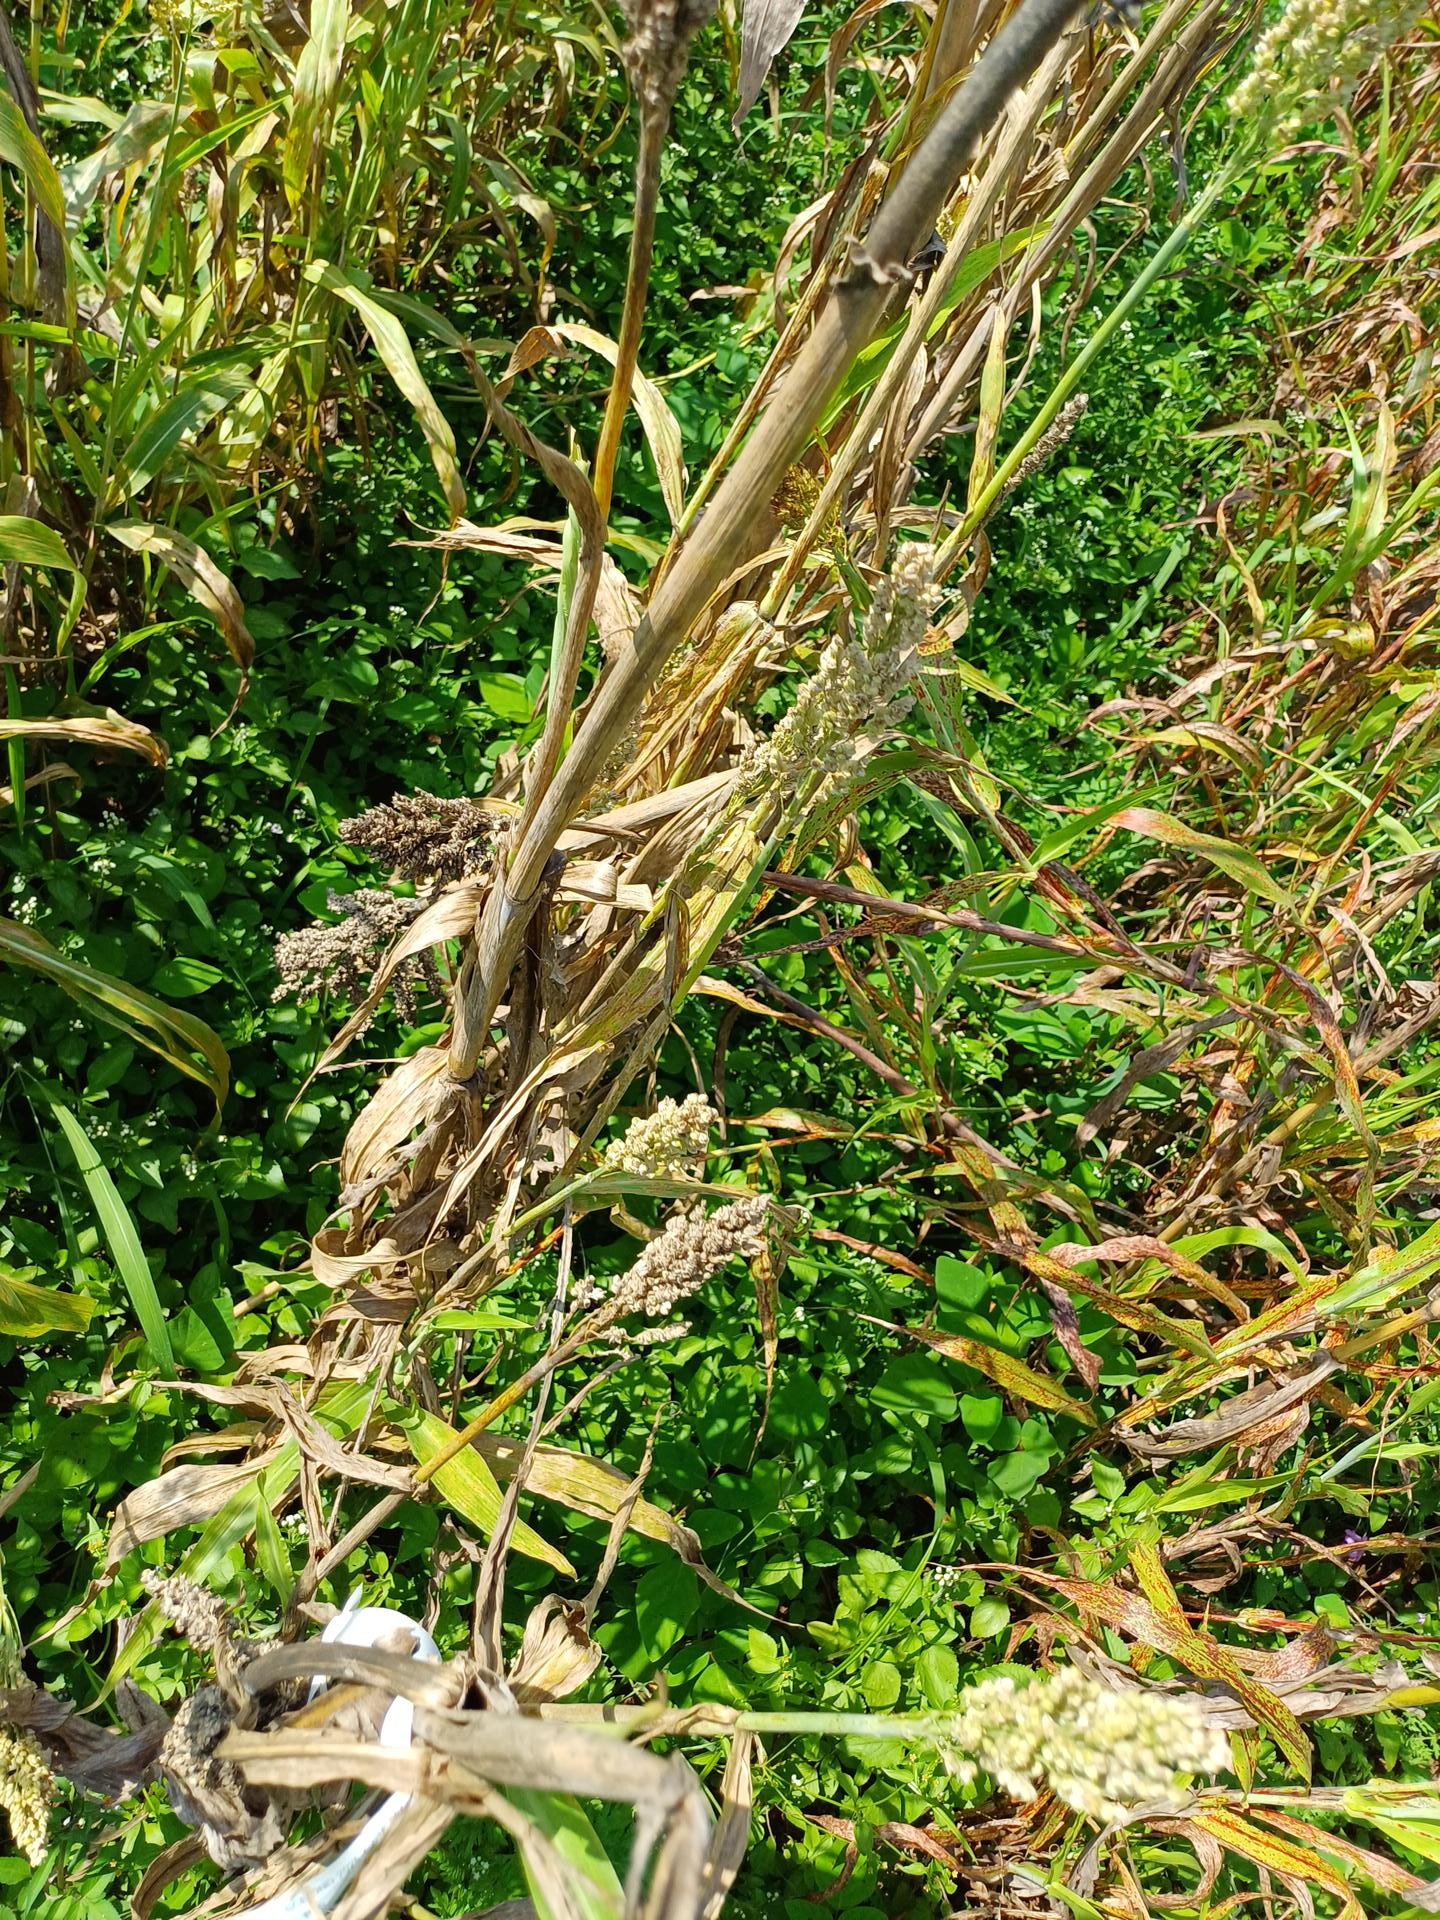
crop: sorghum
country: Kenya
